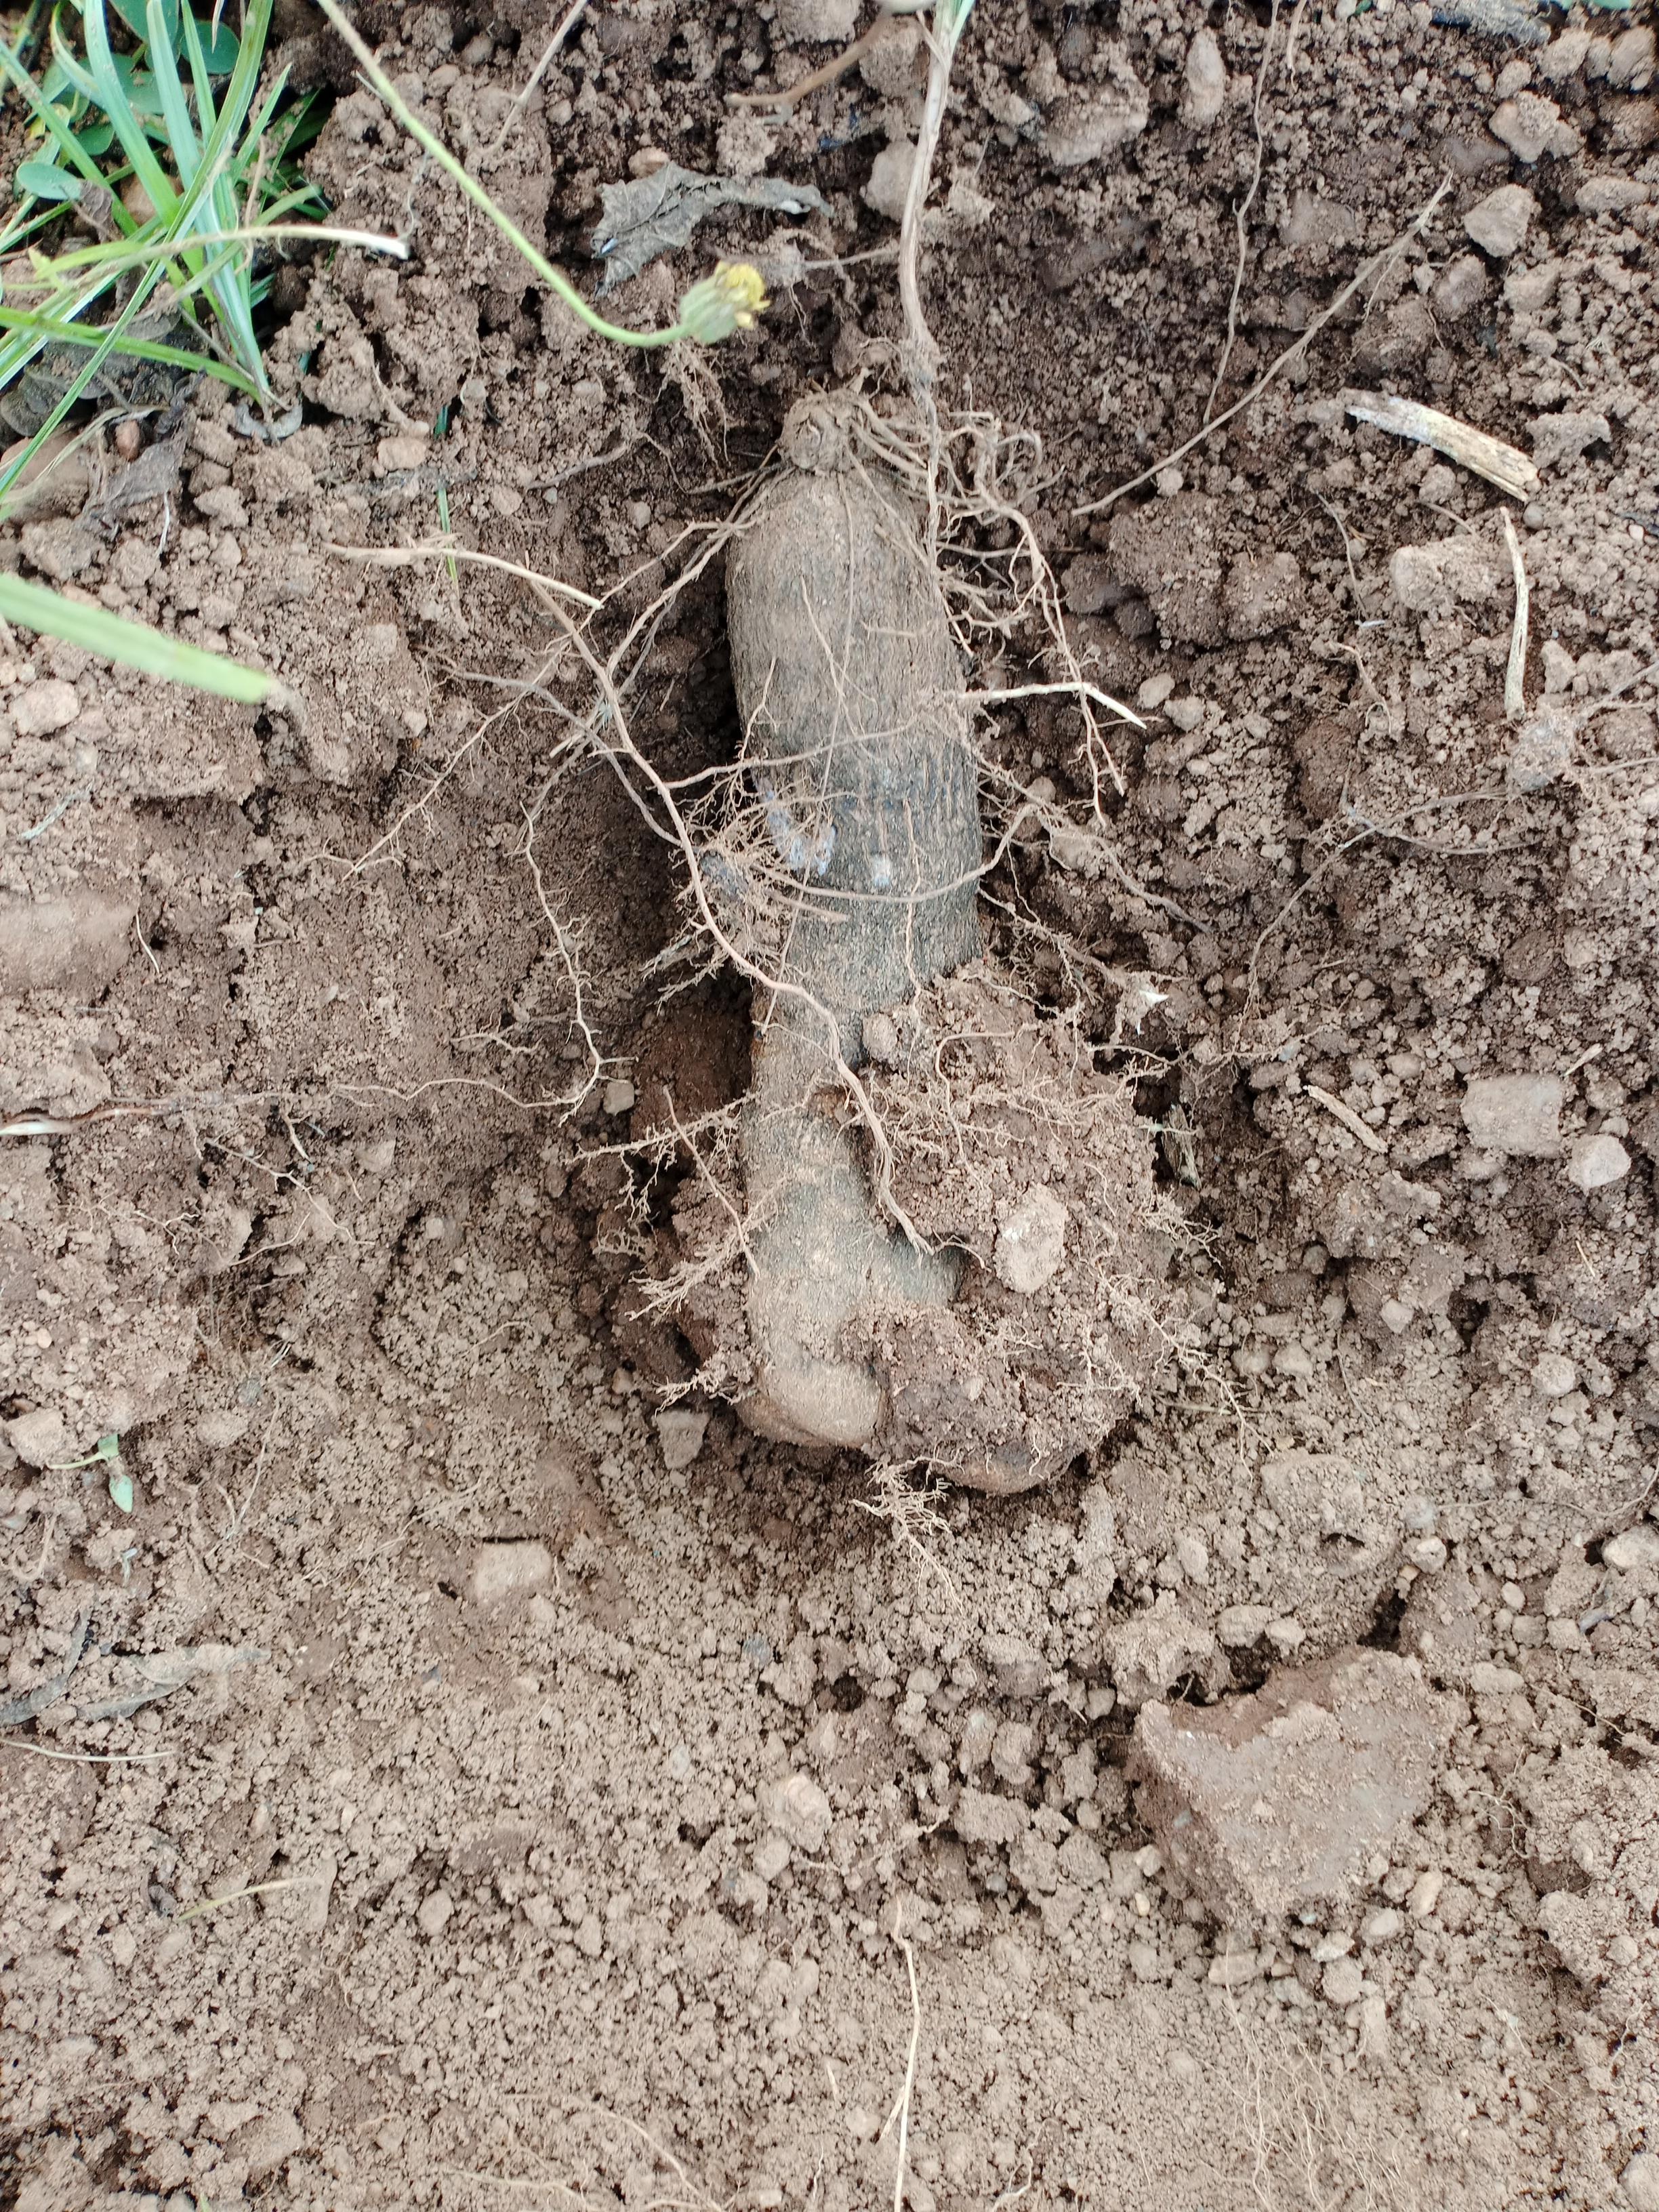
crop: yam
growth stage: harvest
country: Nigeria
